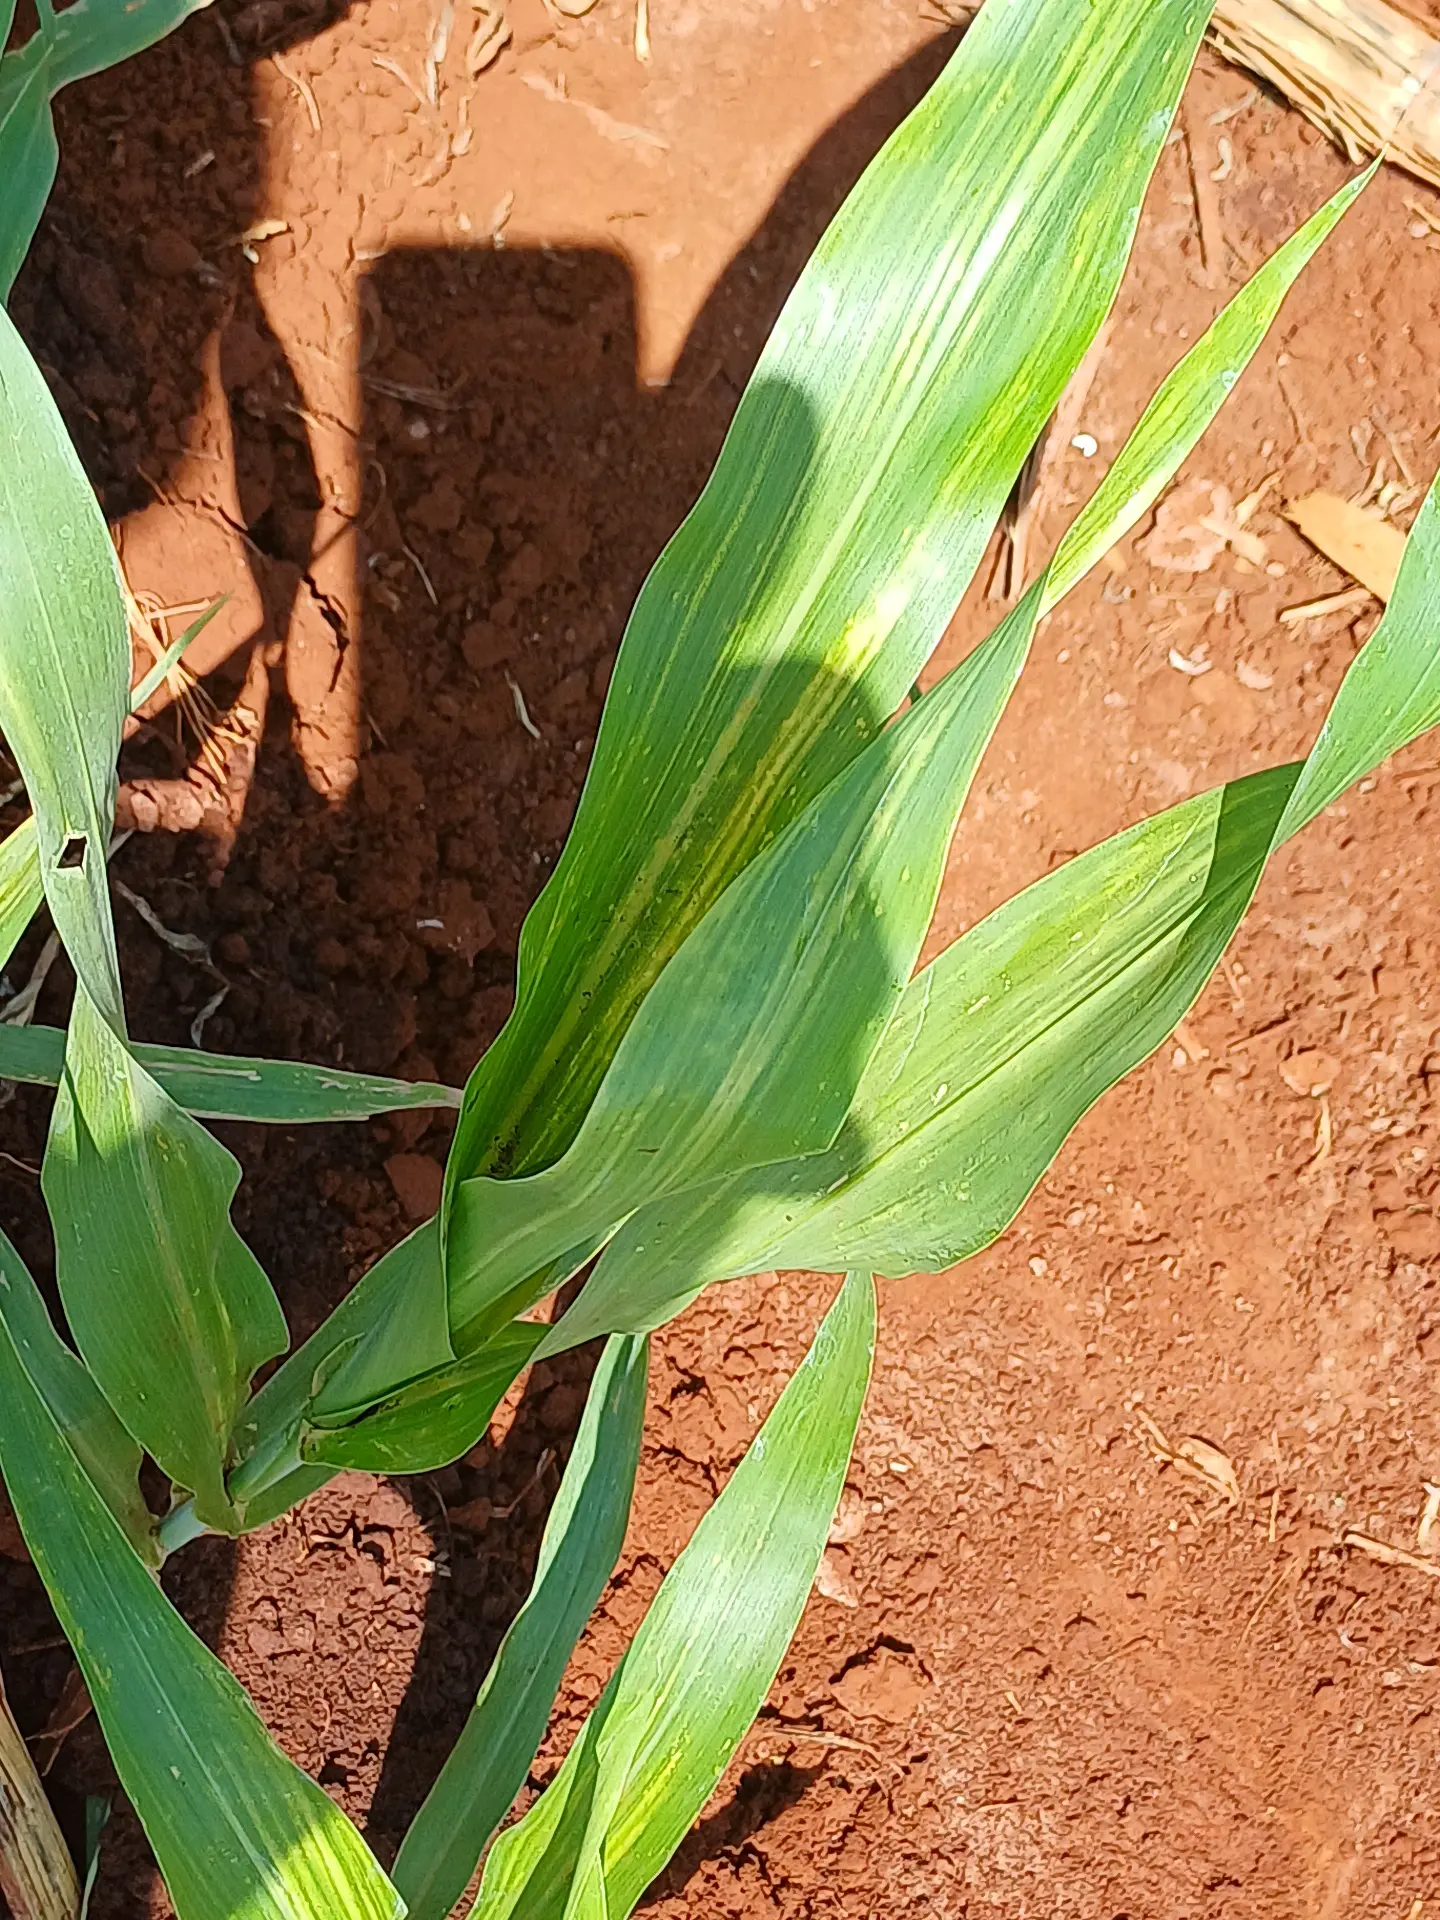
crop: sorghum
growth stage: vegetative
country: Kenya
